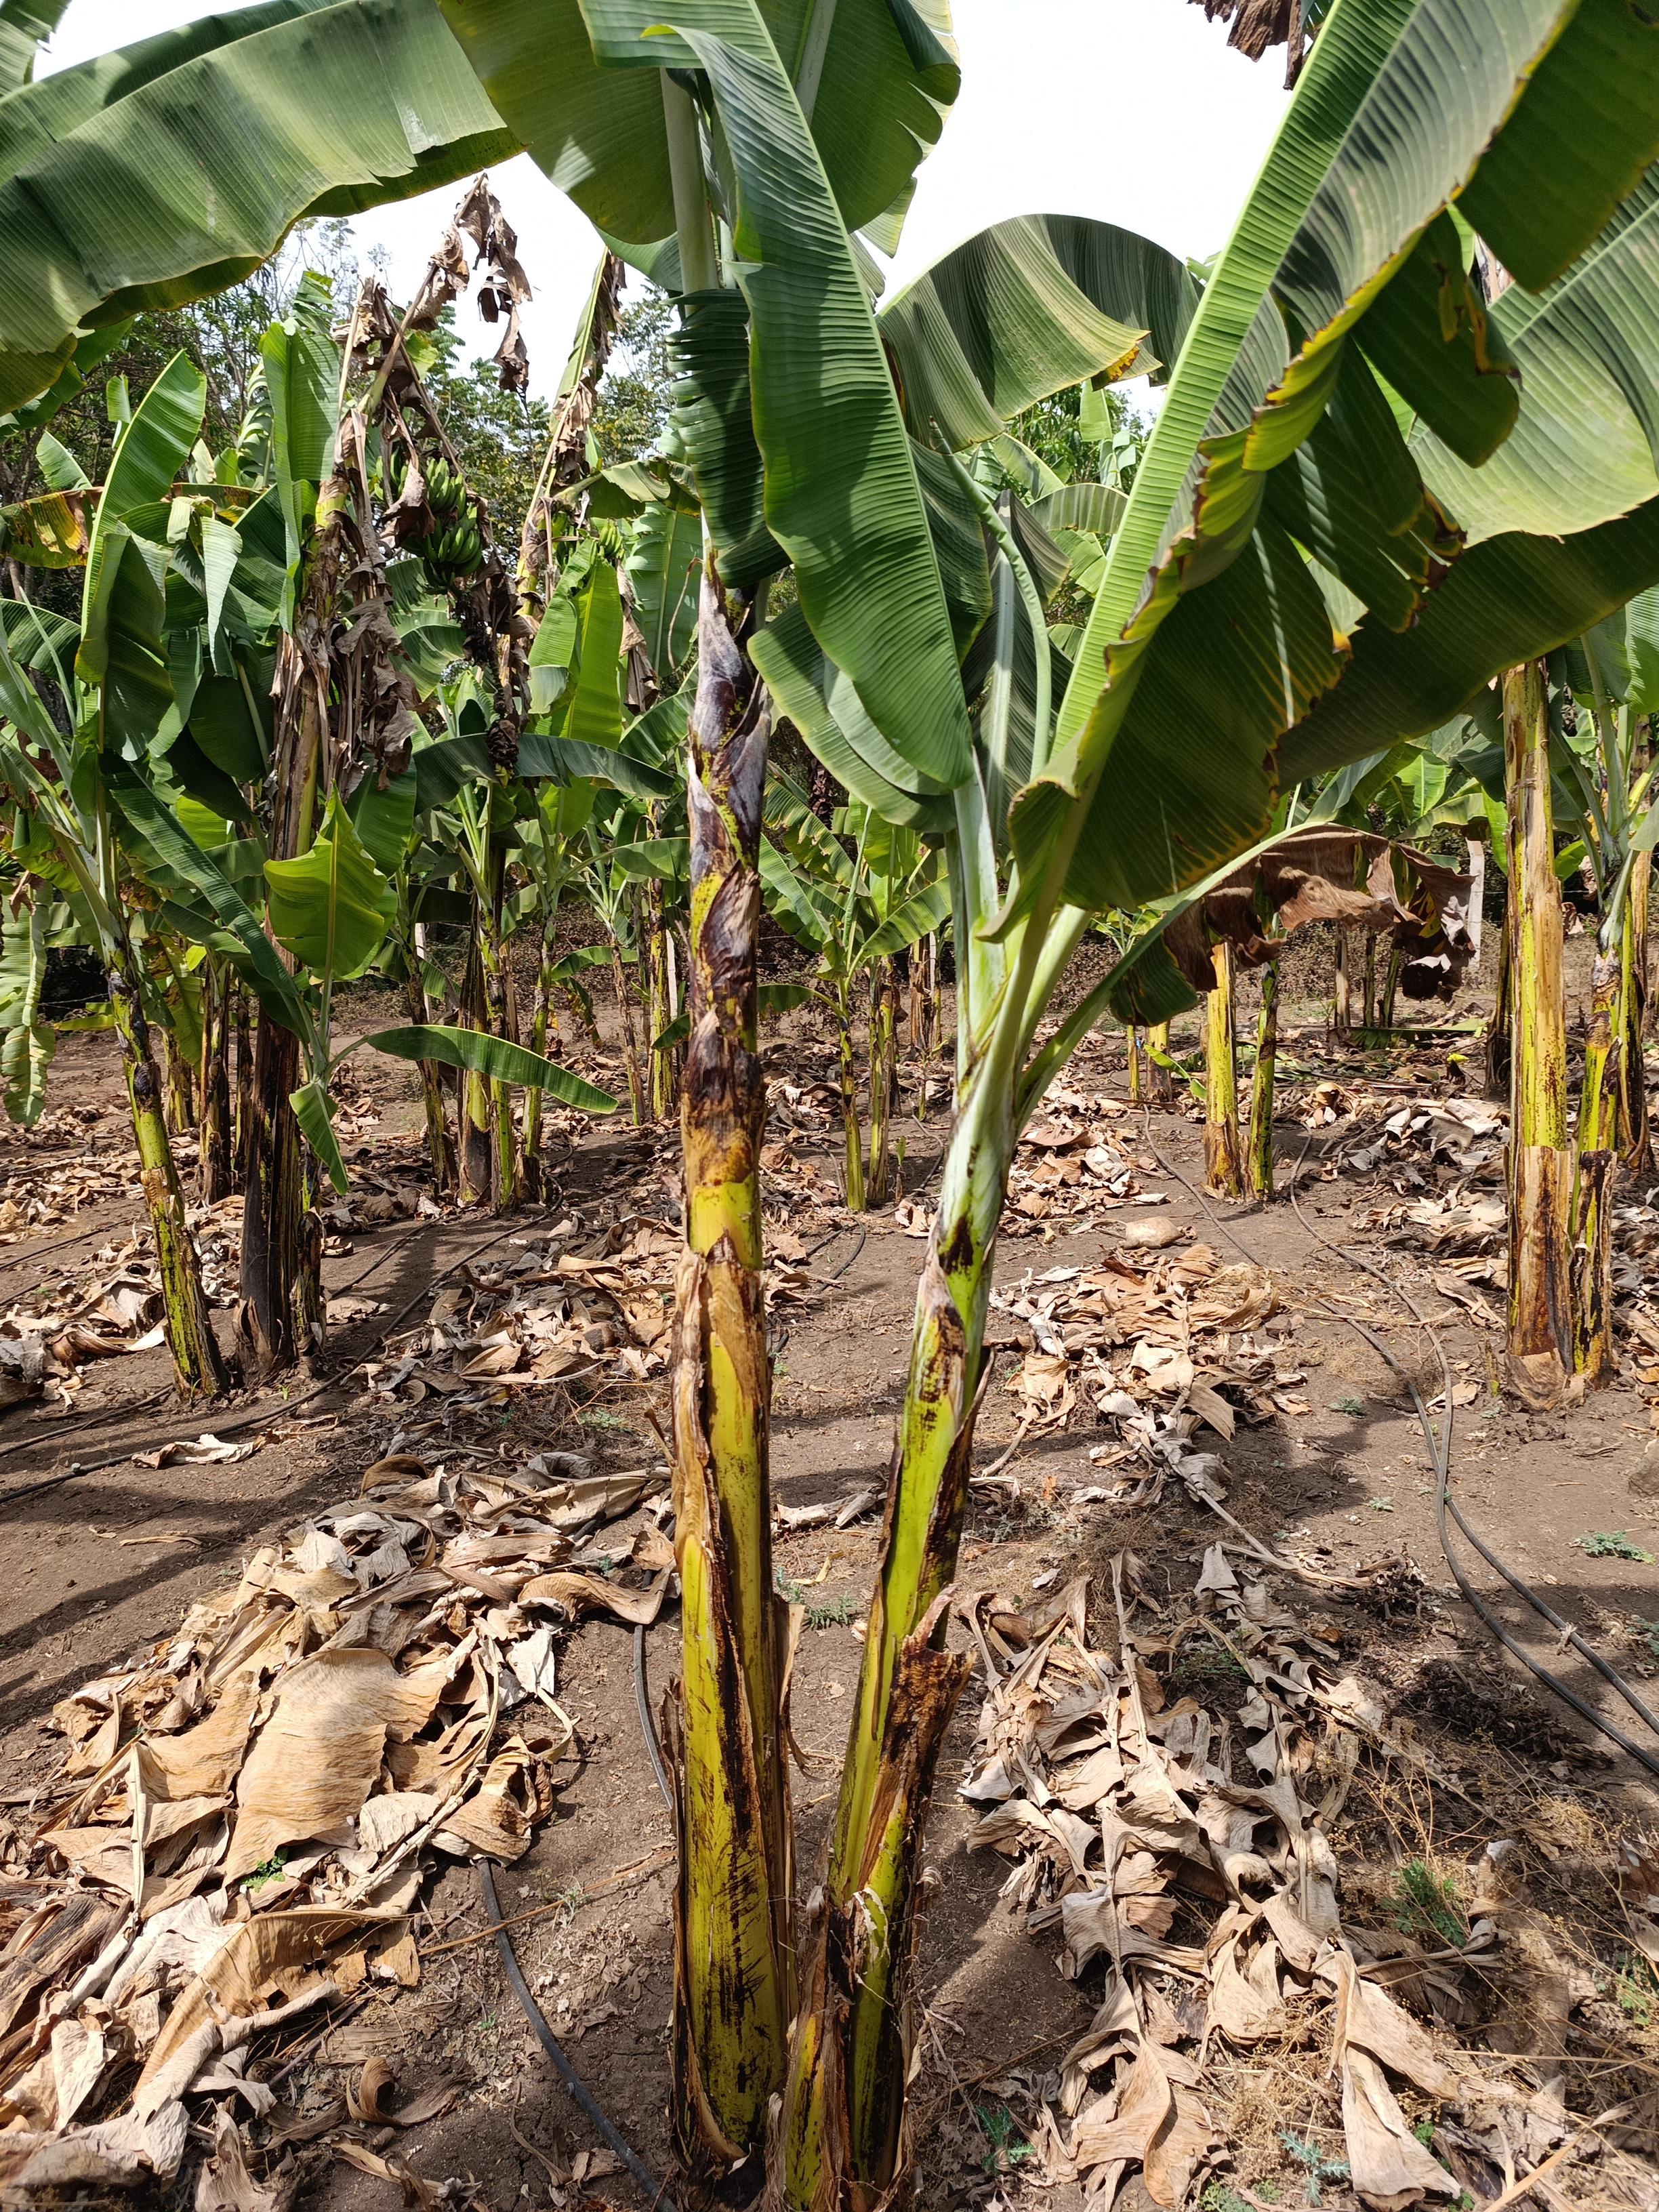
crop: banana
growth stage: vegetative
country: Tanzania
